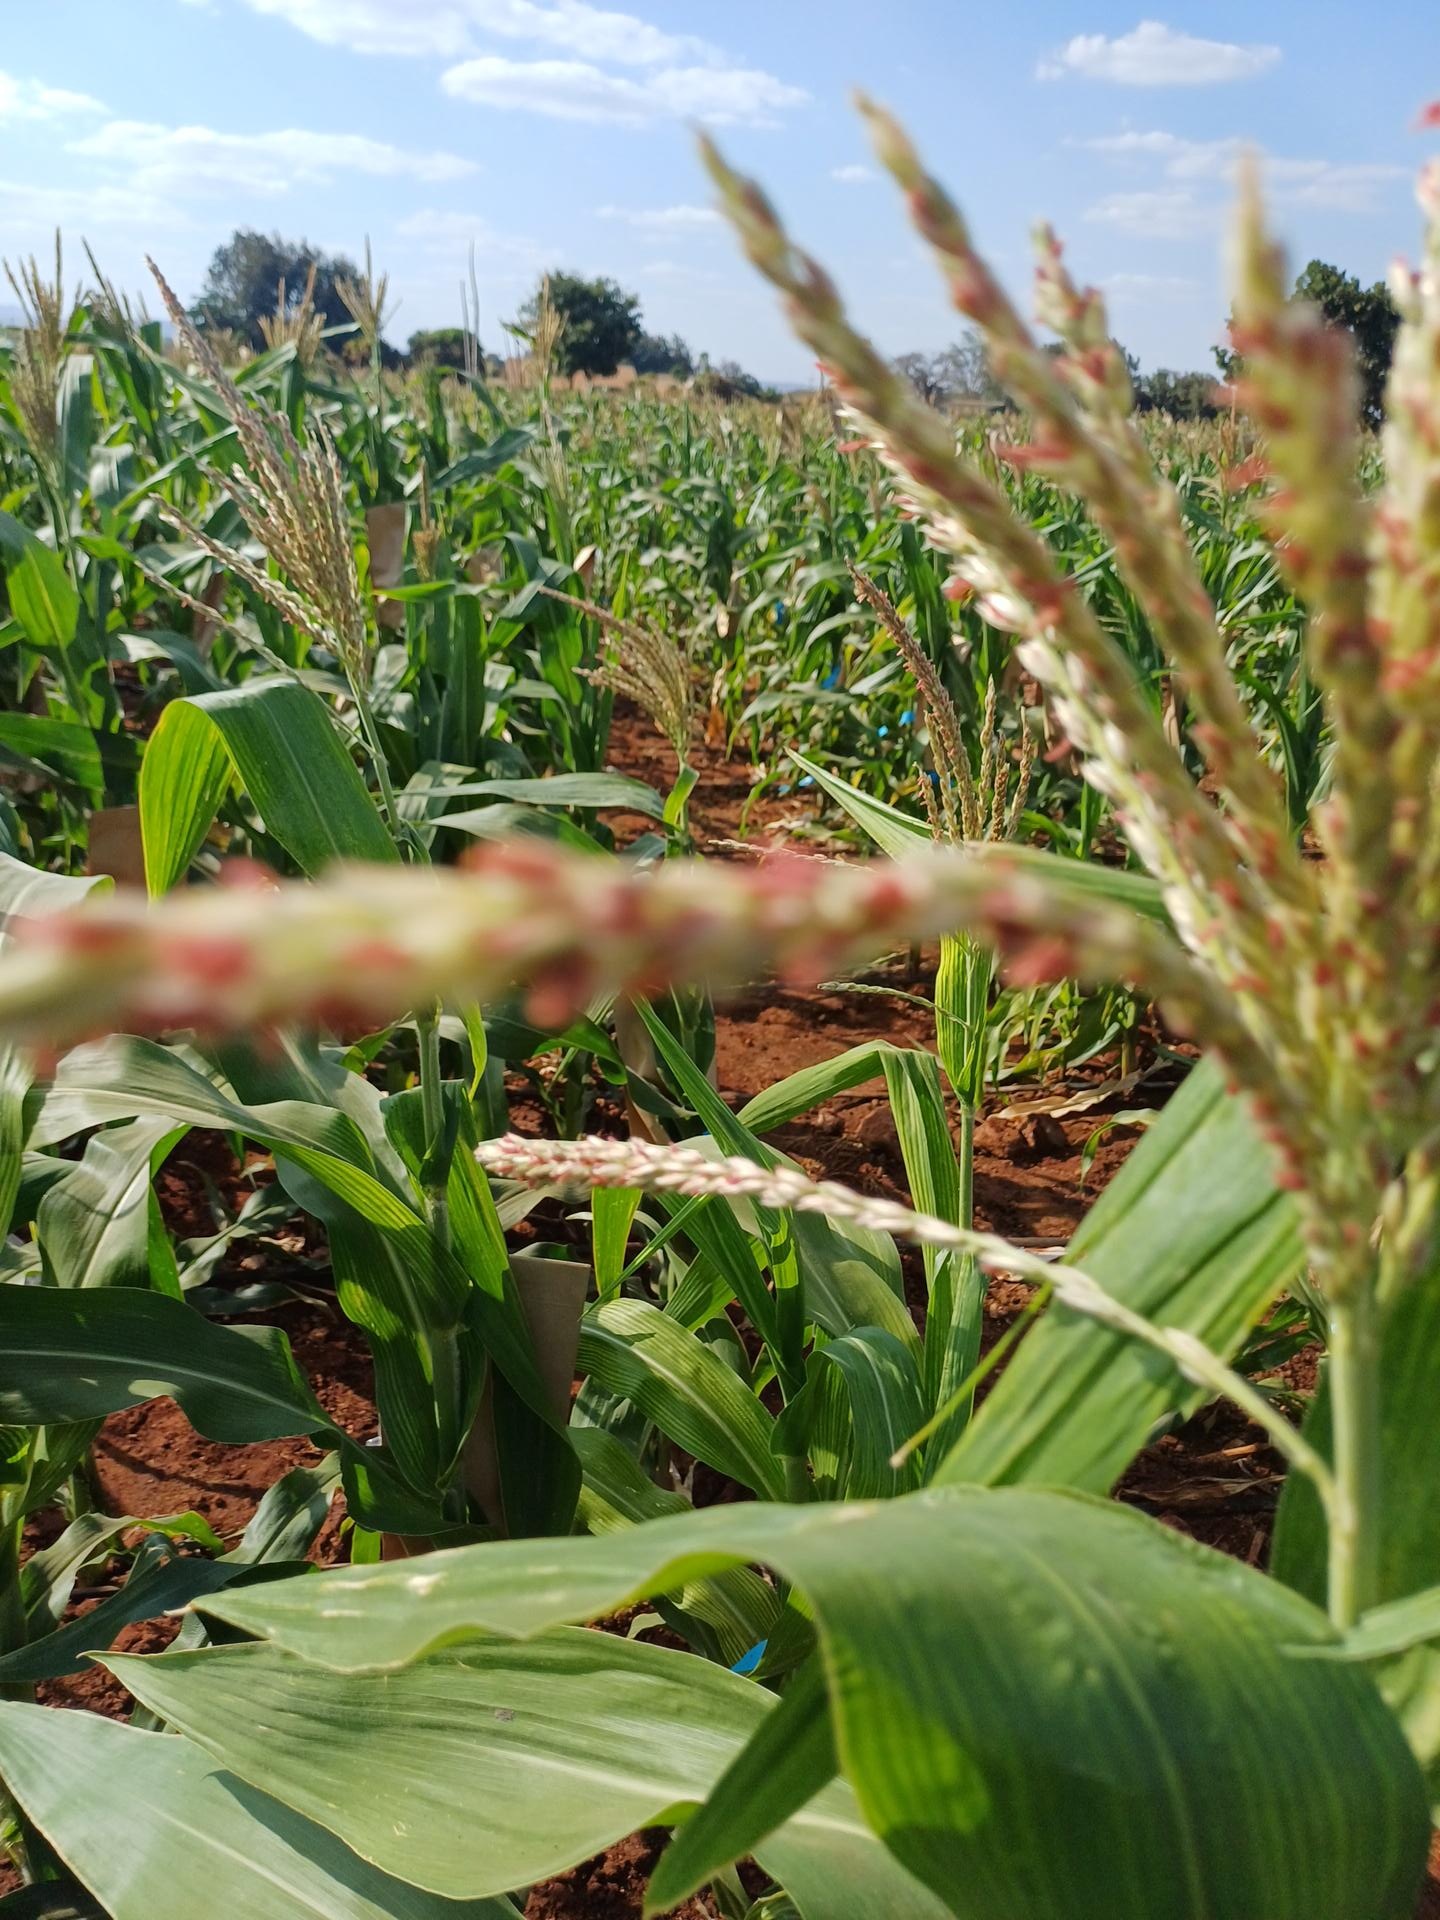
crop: maize
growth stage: flowering
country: Kenya
